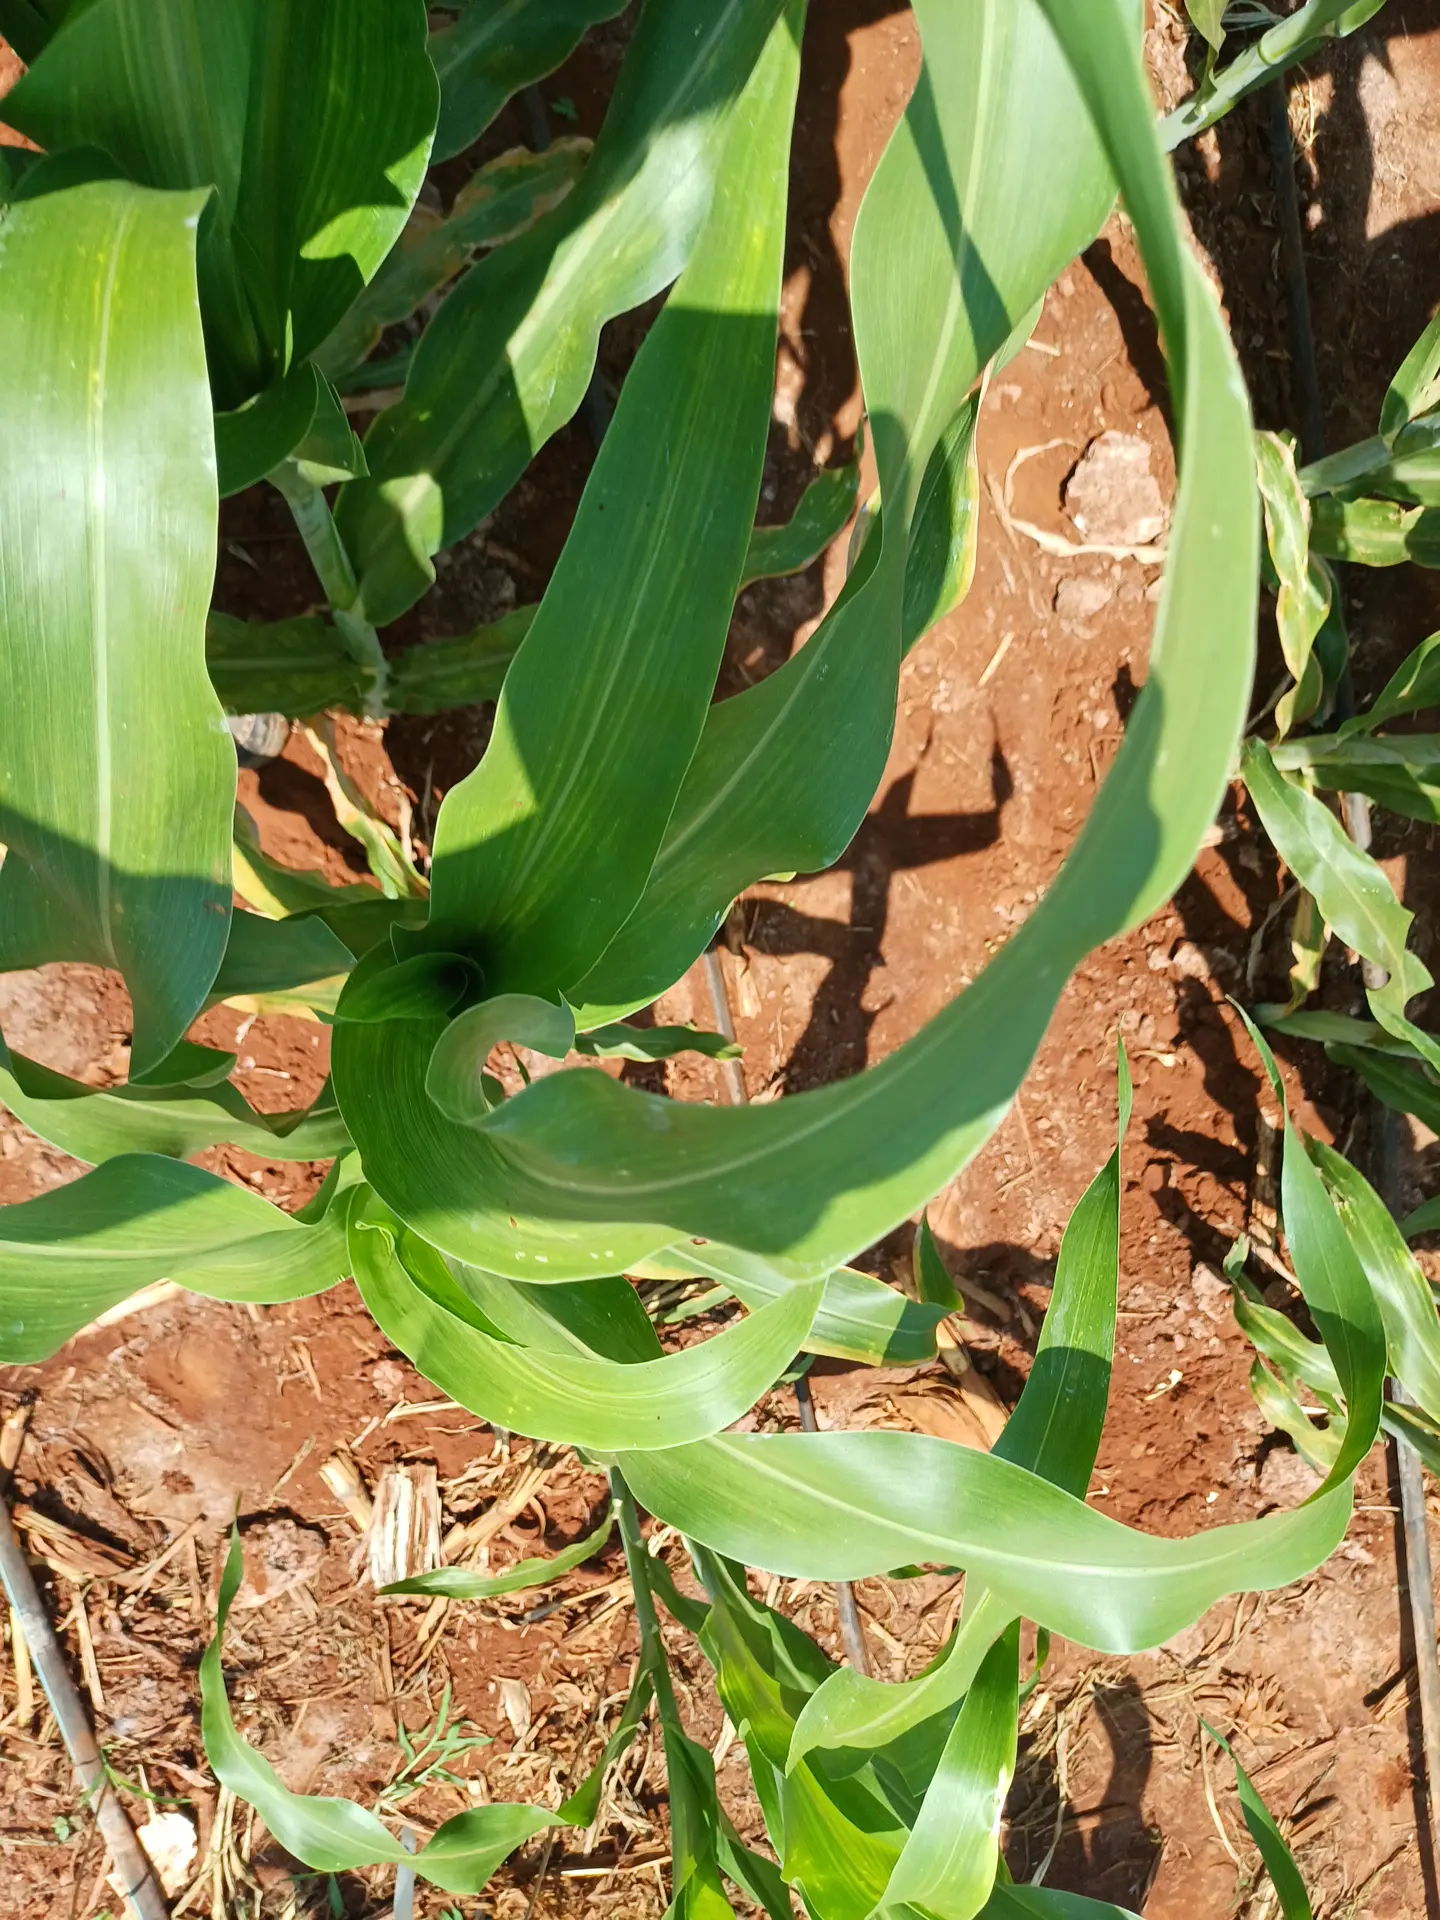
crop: sorghum
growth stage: heading tuber
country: Kenya
